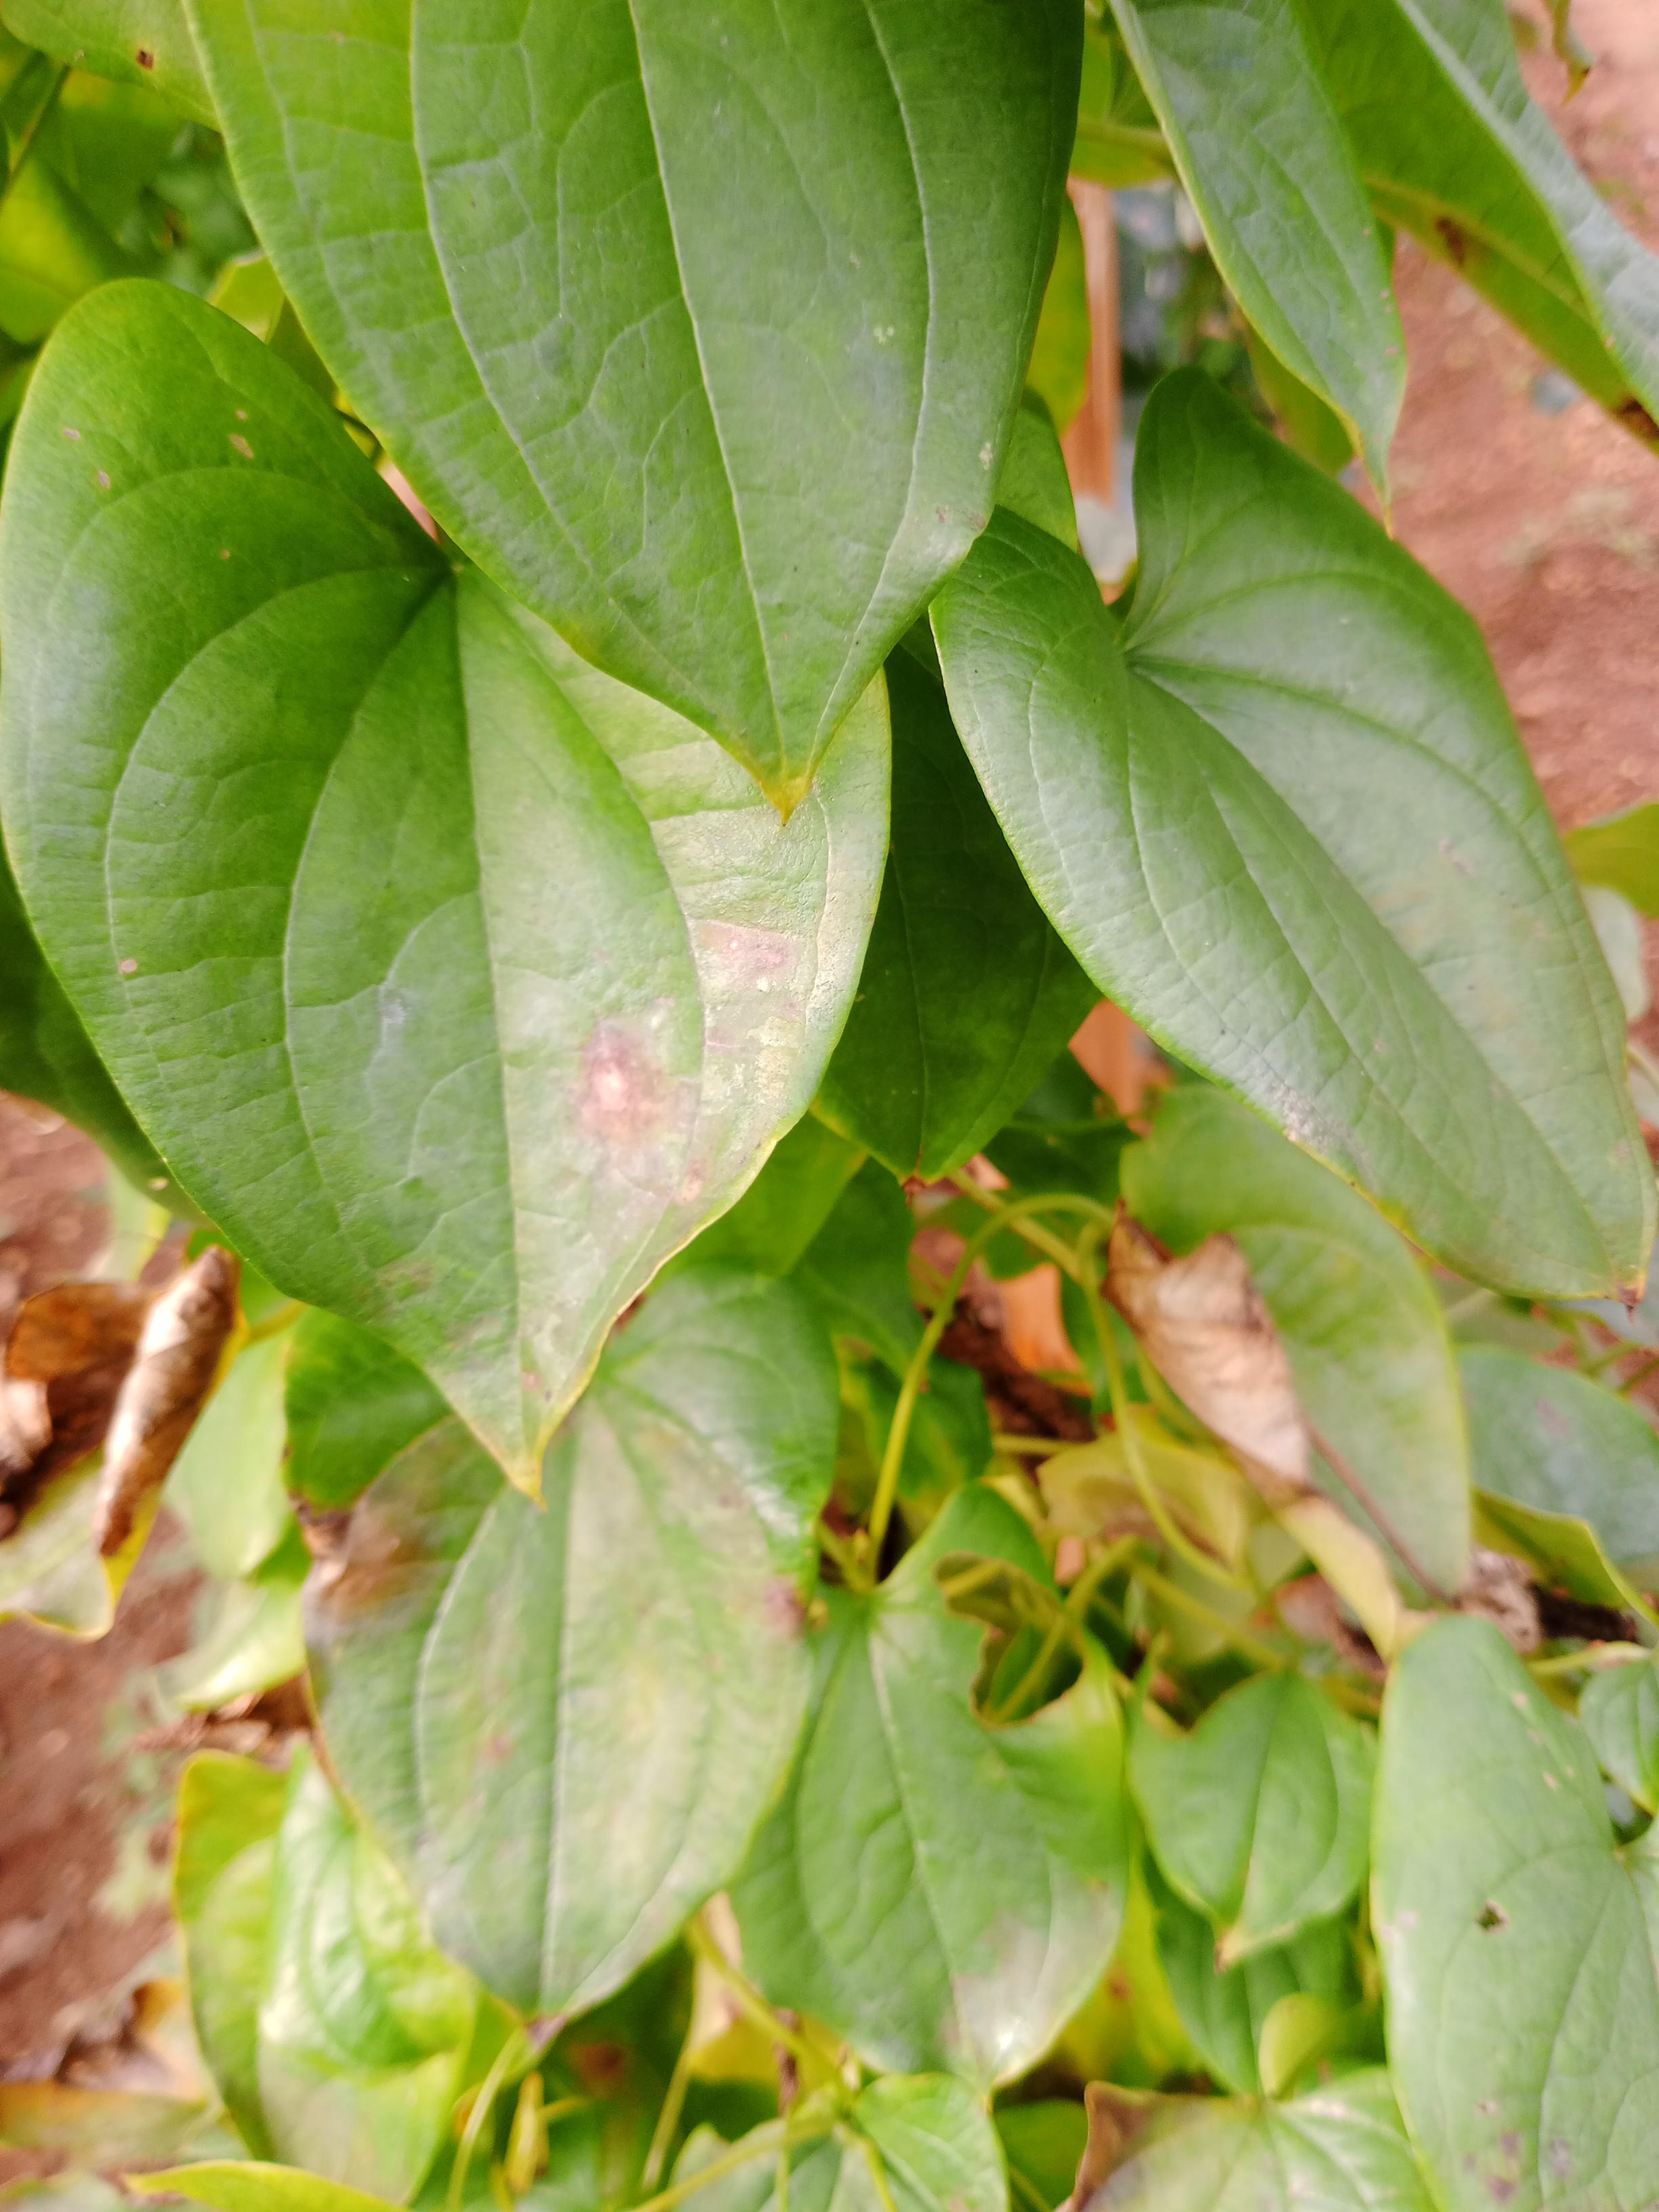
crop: yam
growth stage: vegetative
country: Nigeria
